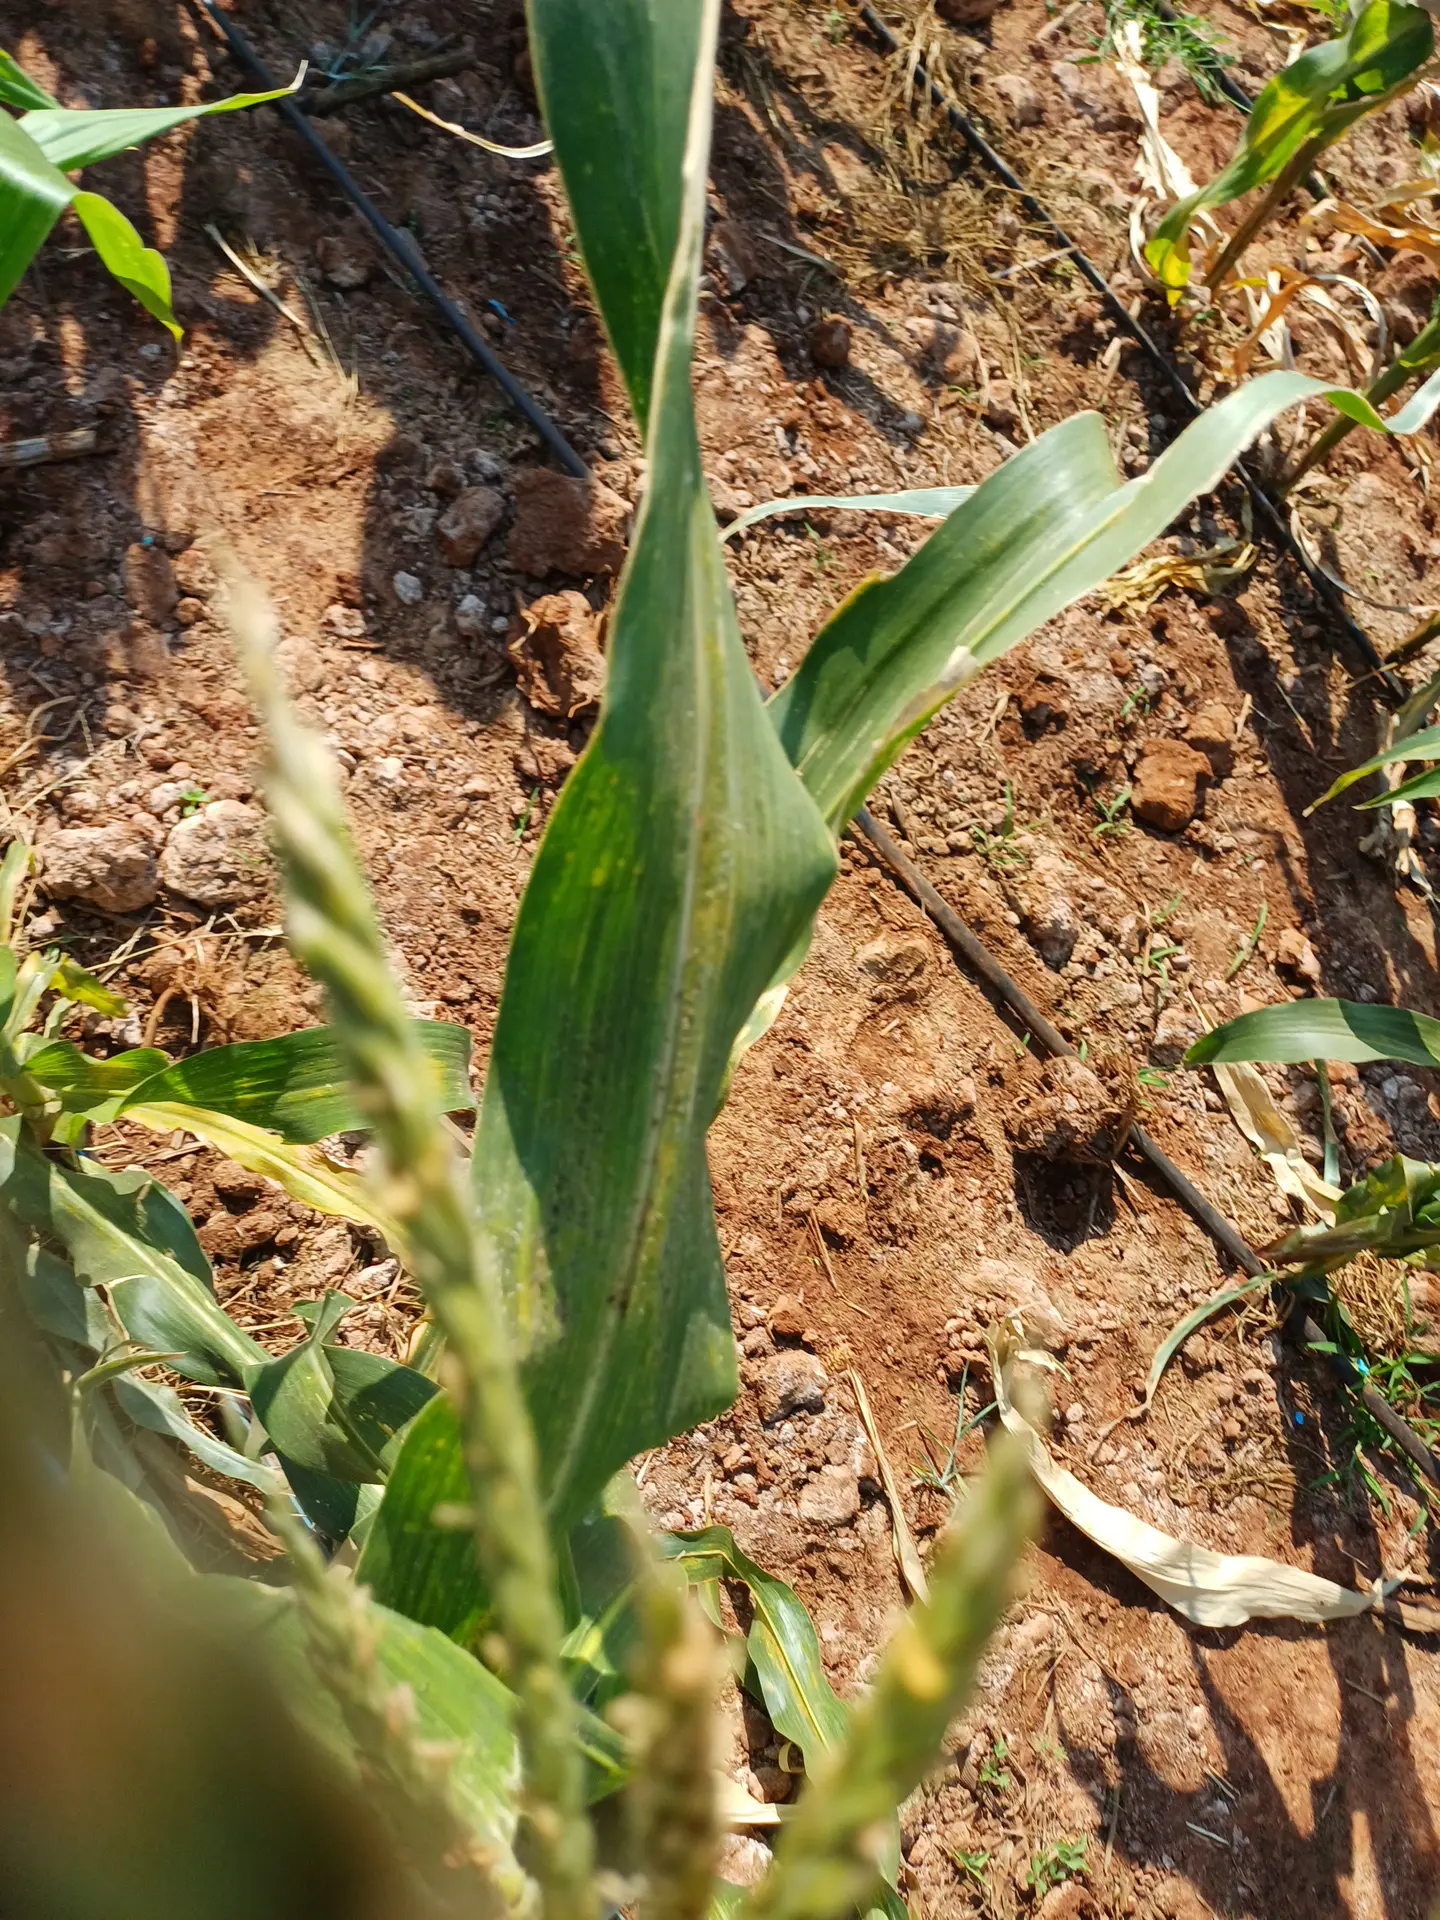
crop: maize
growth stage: flowering
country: Kenya
